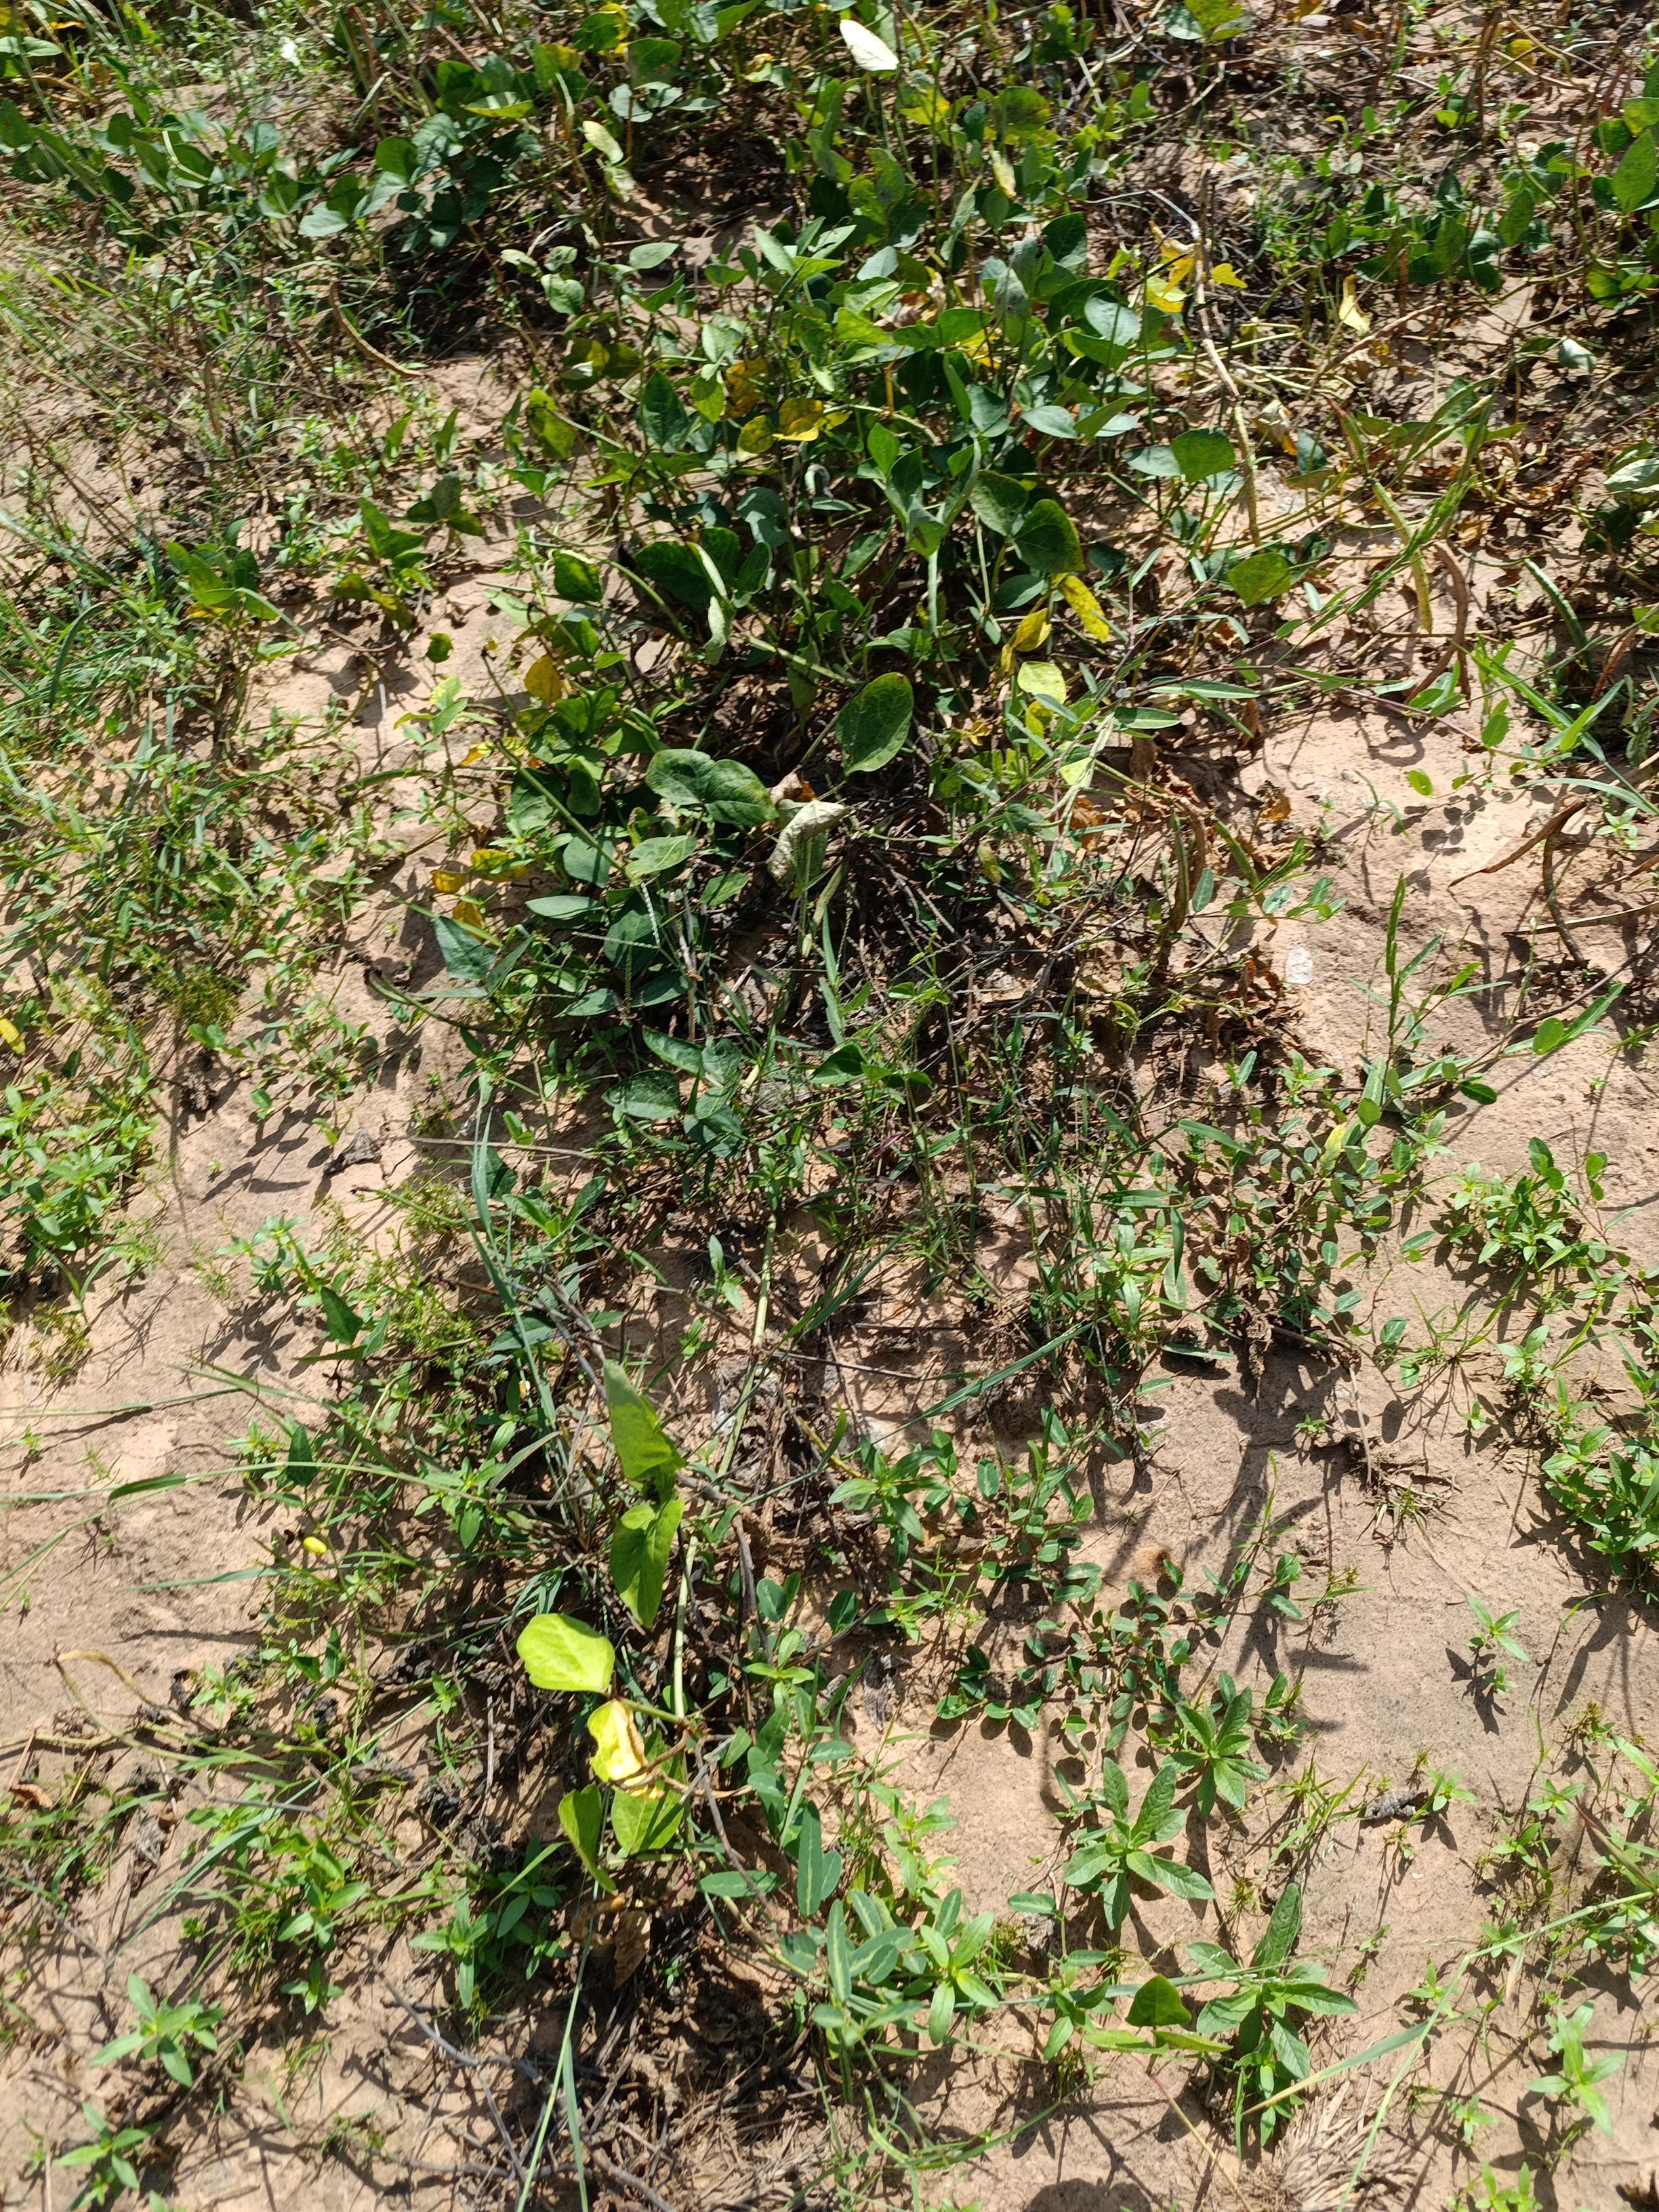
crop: cowpea
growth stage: maturity
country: Nigeria
